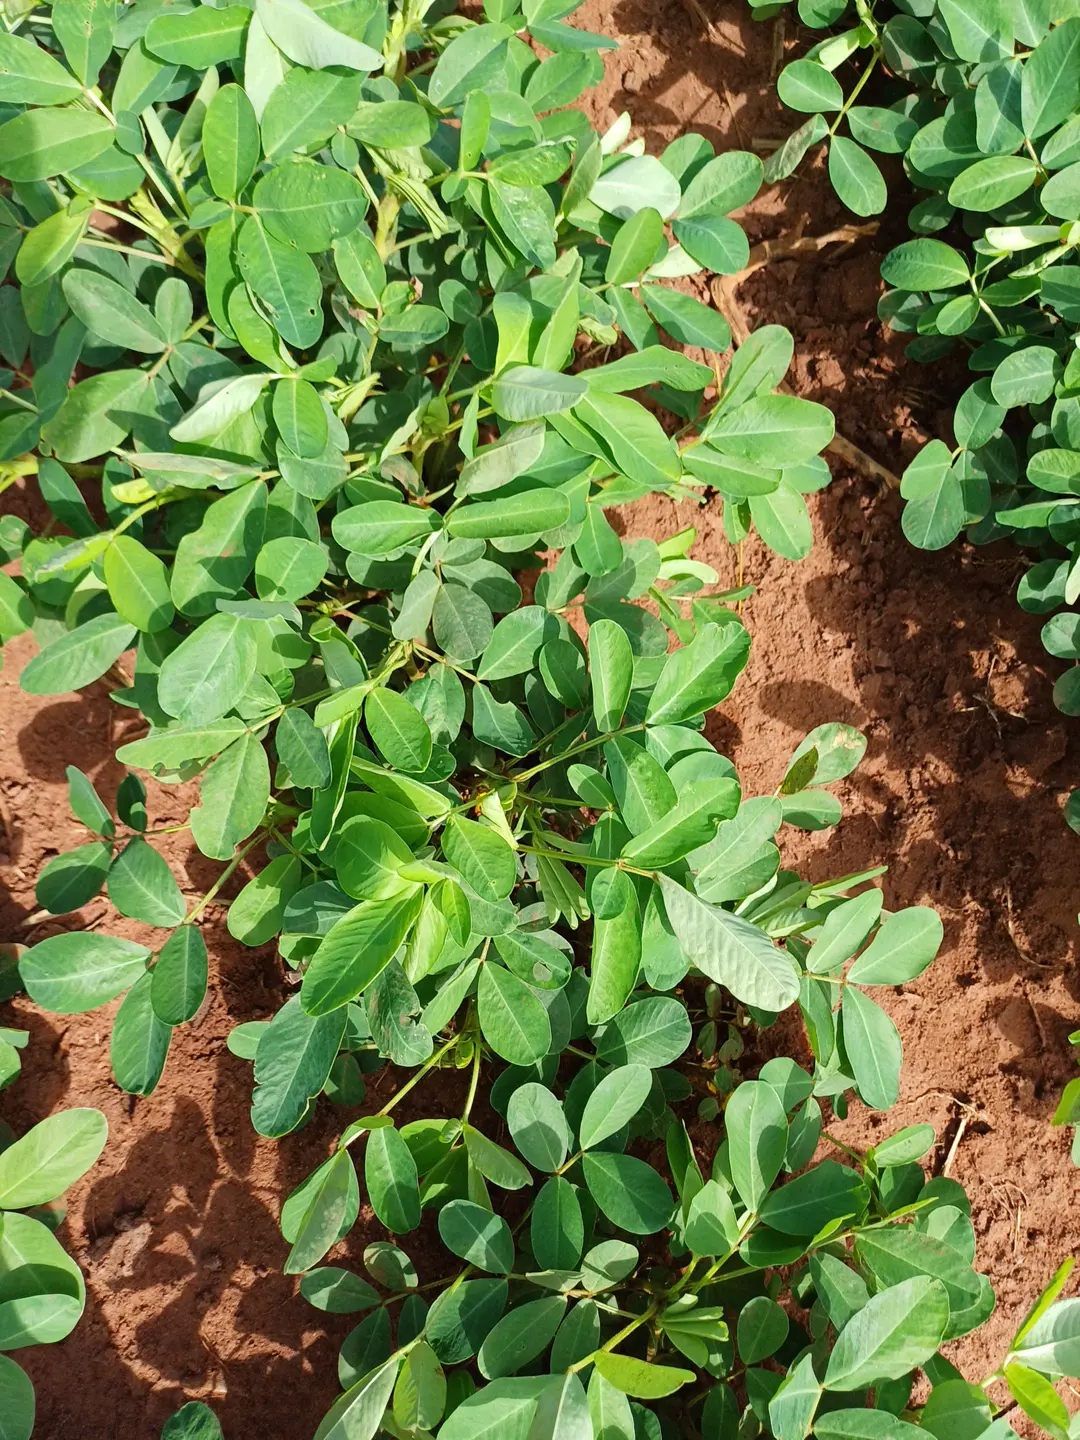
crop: groundnut
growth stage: flowering
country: Kenya
